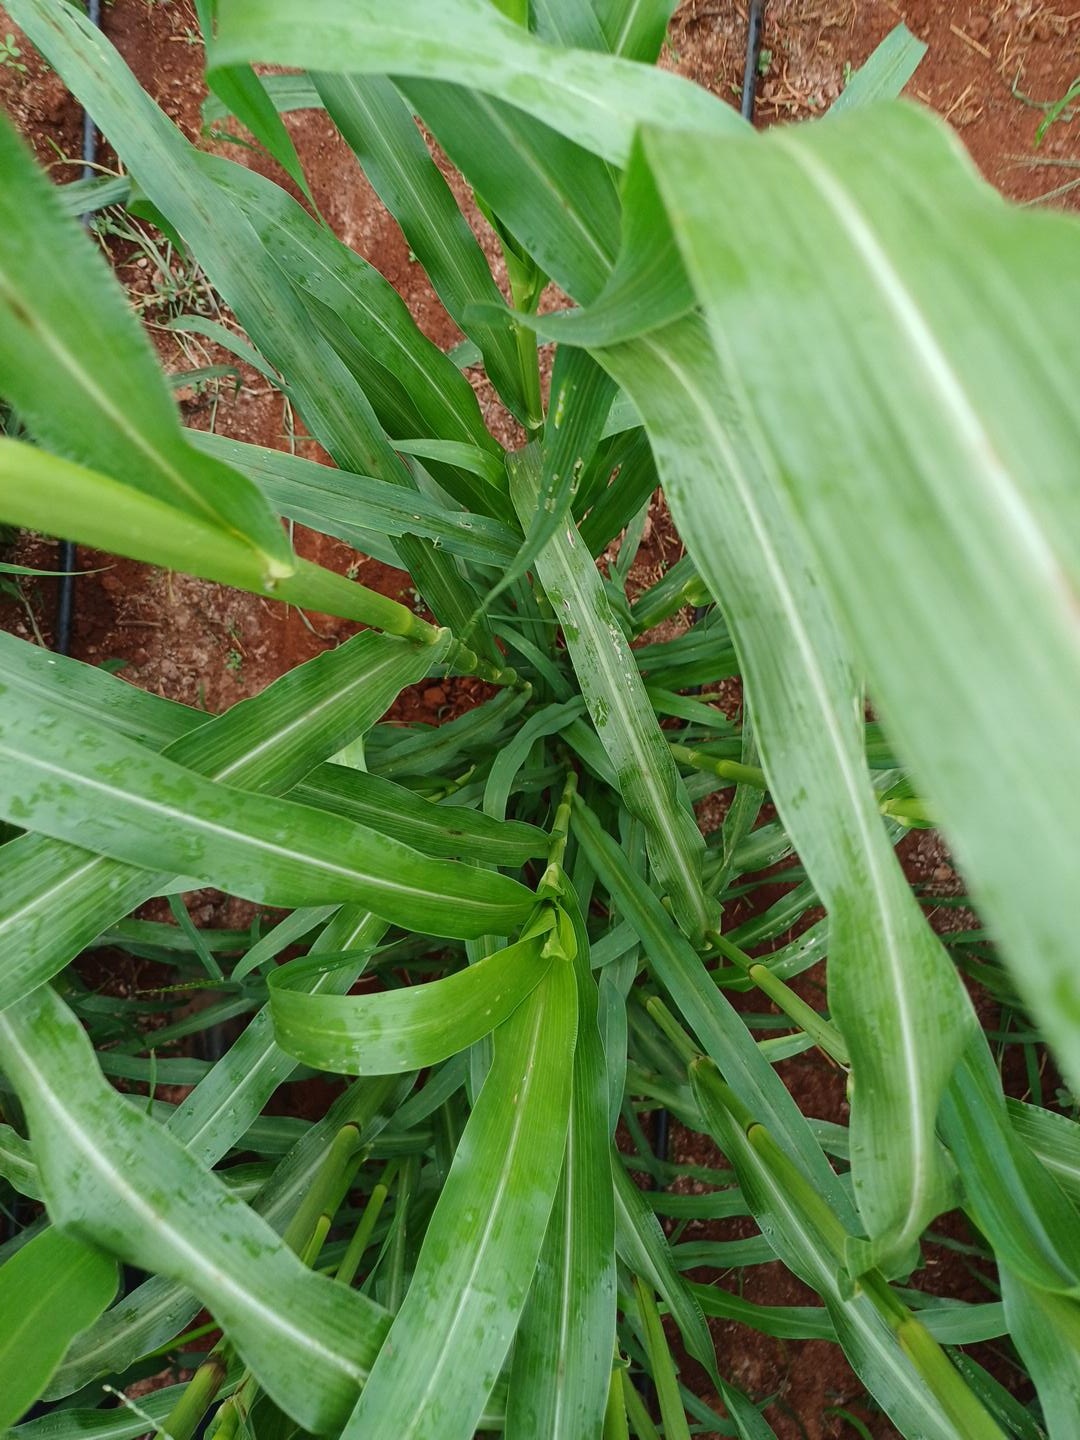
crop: pearl millet
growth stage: flowering
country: Kenya
